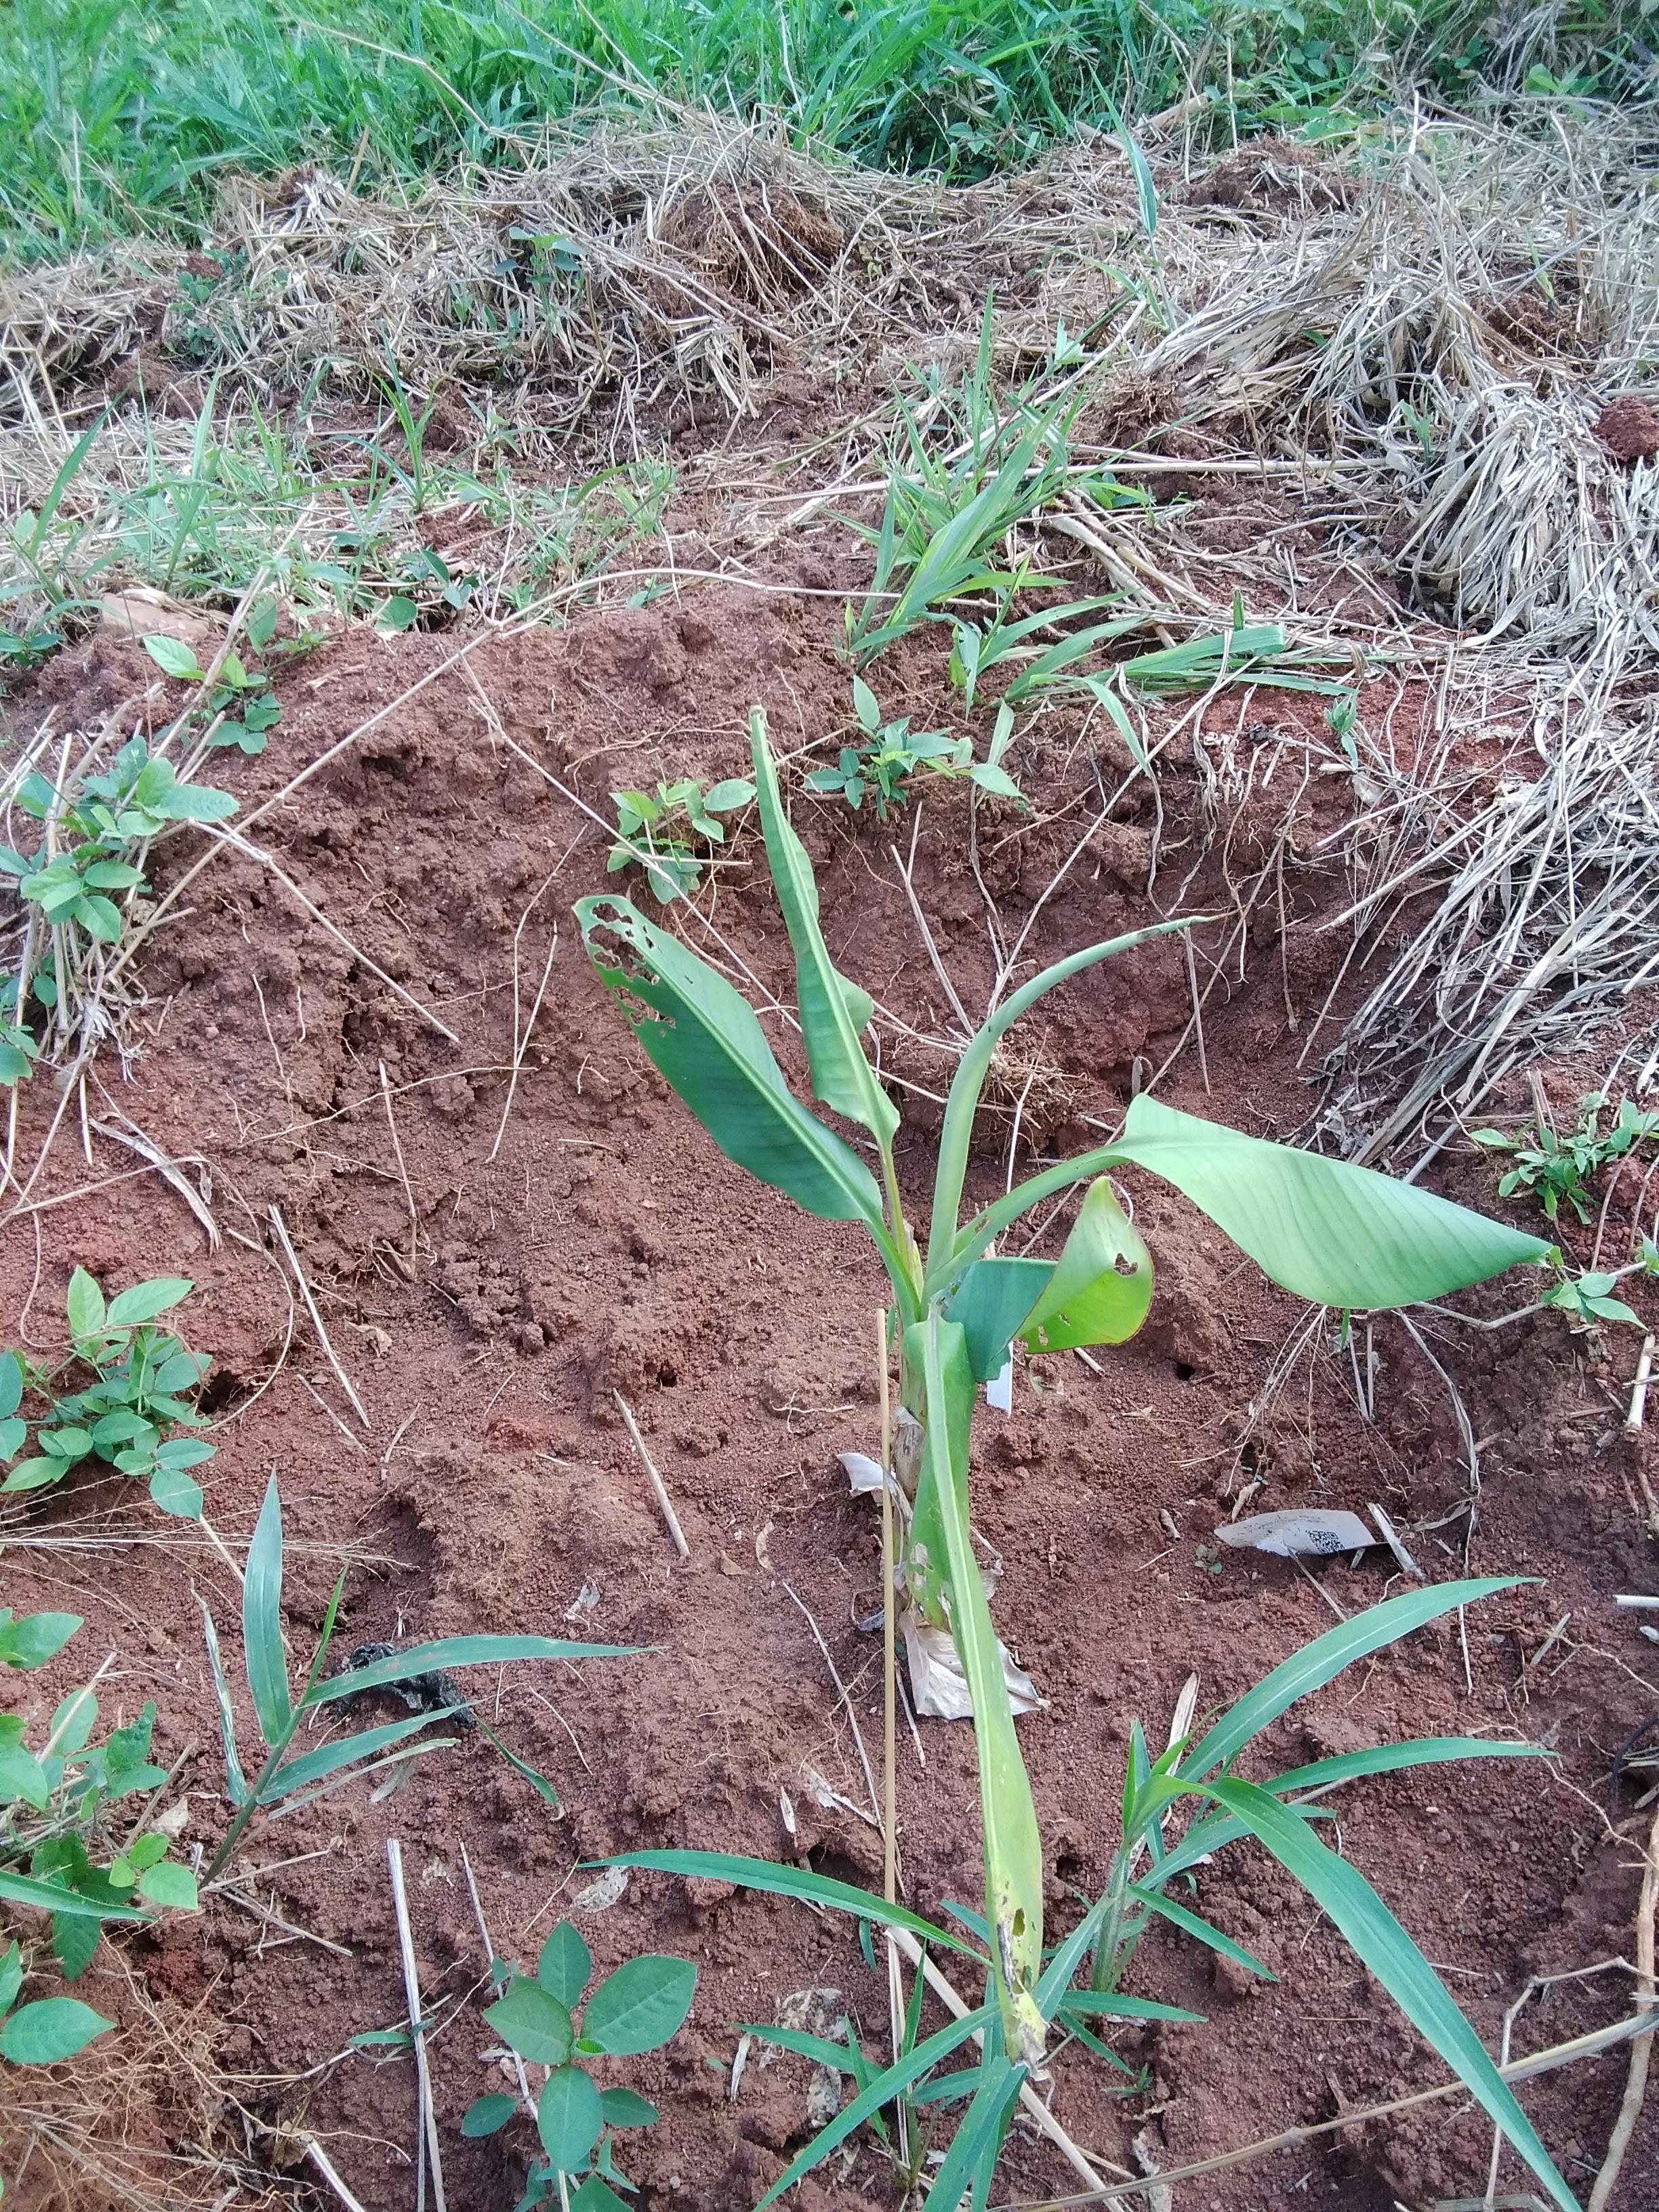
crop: banana
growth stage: vegetative
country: Tanzania
